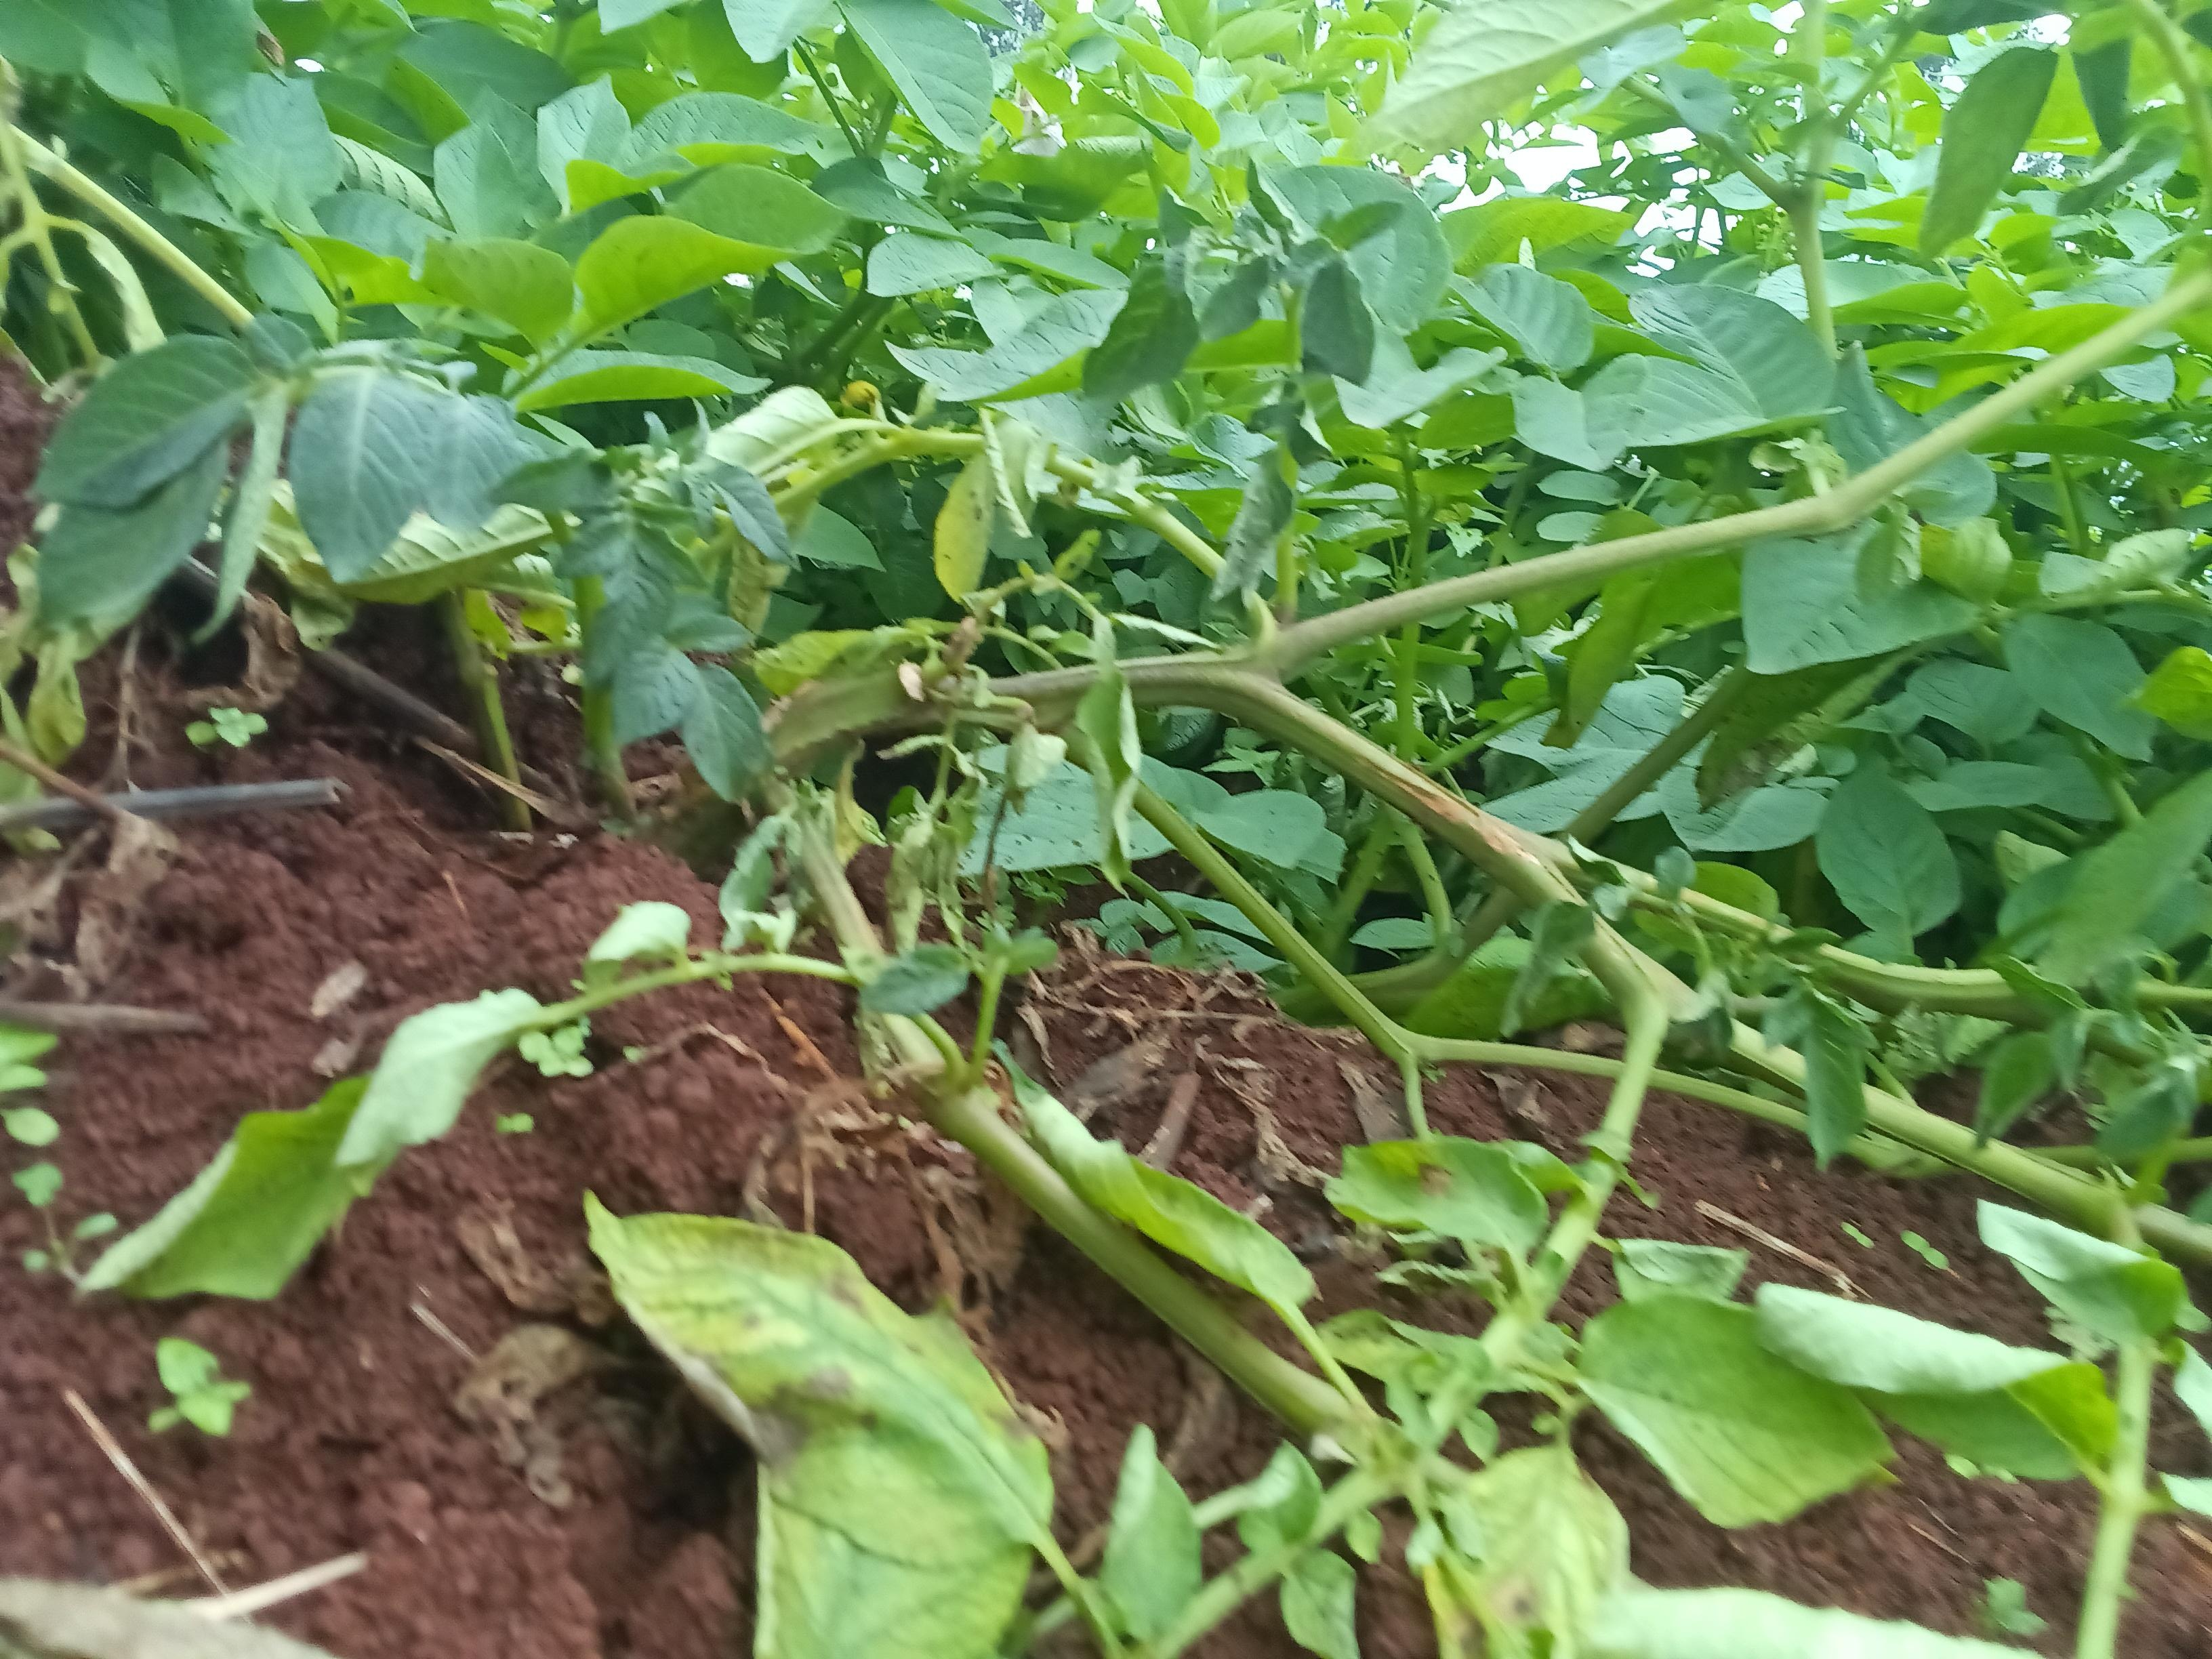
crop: potato
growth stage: flowering
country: Kenya
